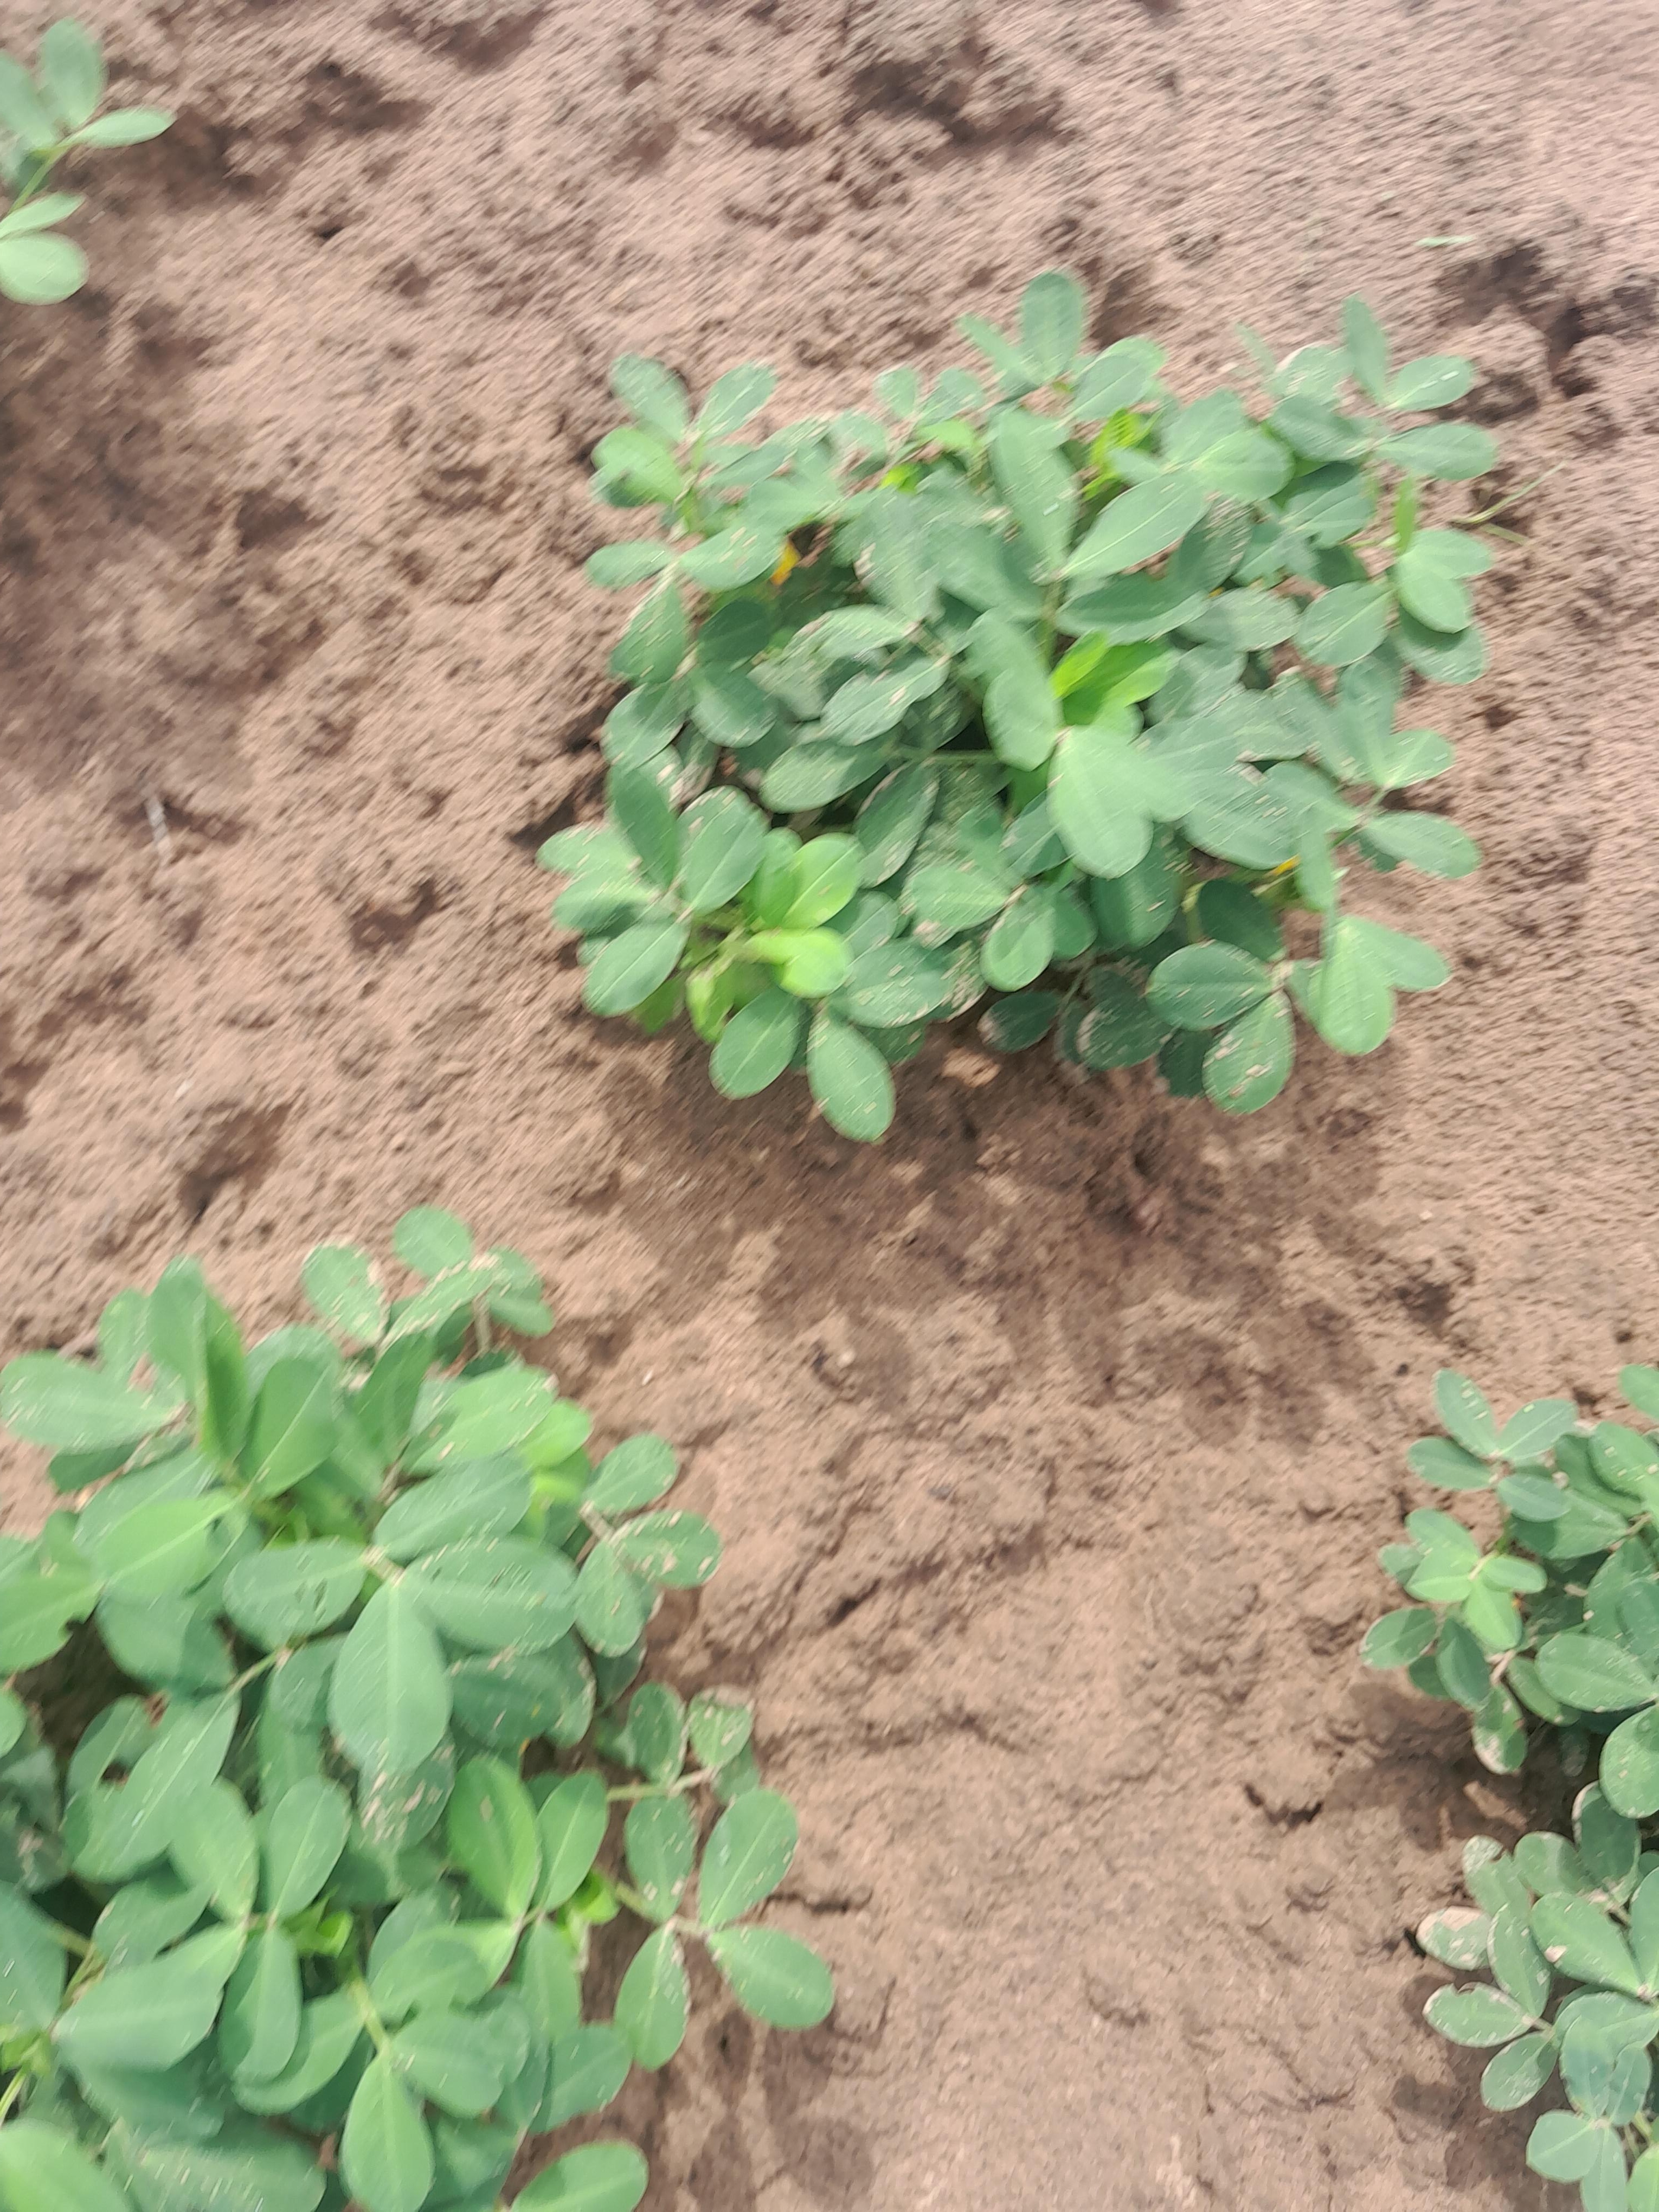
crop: groundnut
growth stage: flowering
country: Senegal
